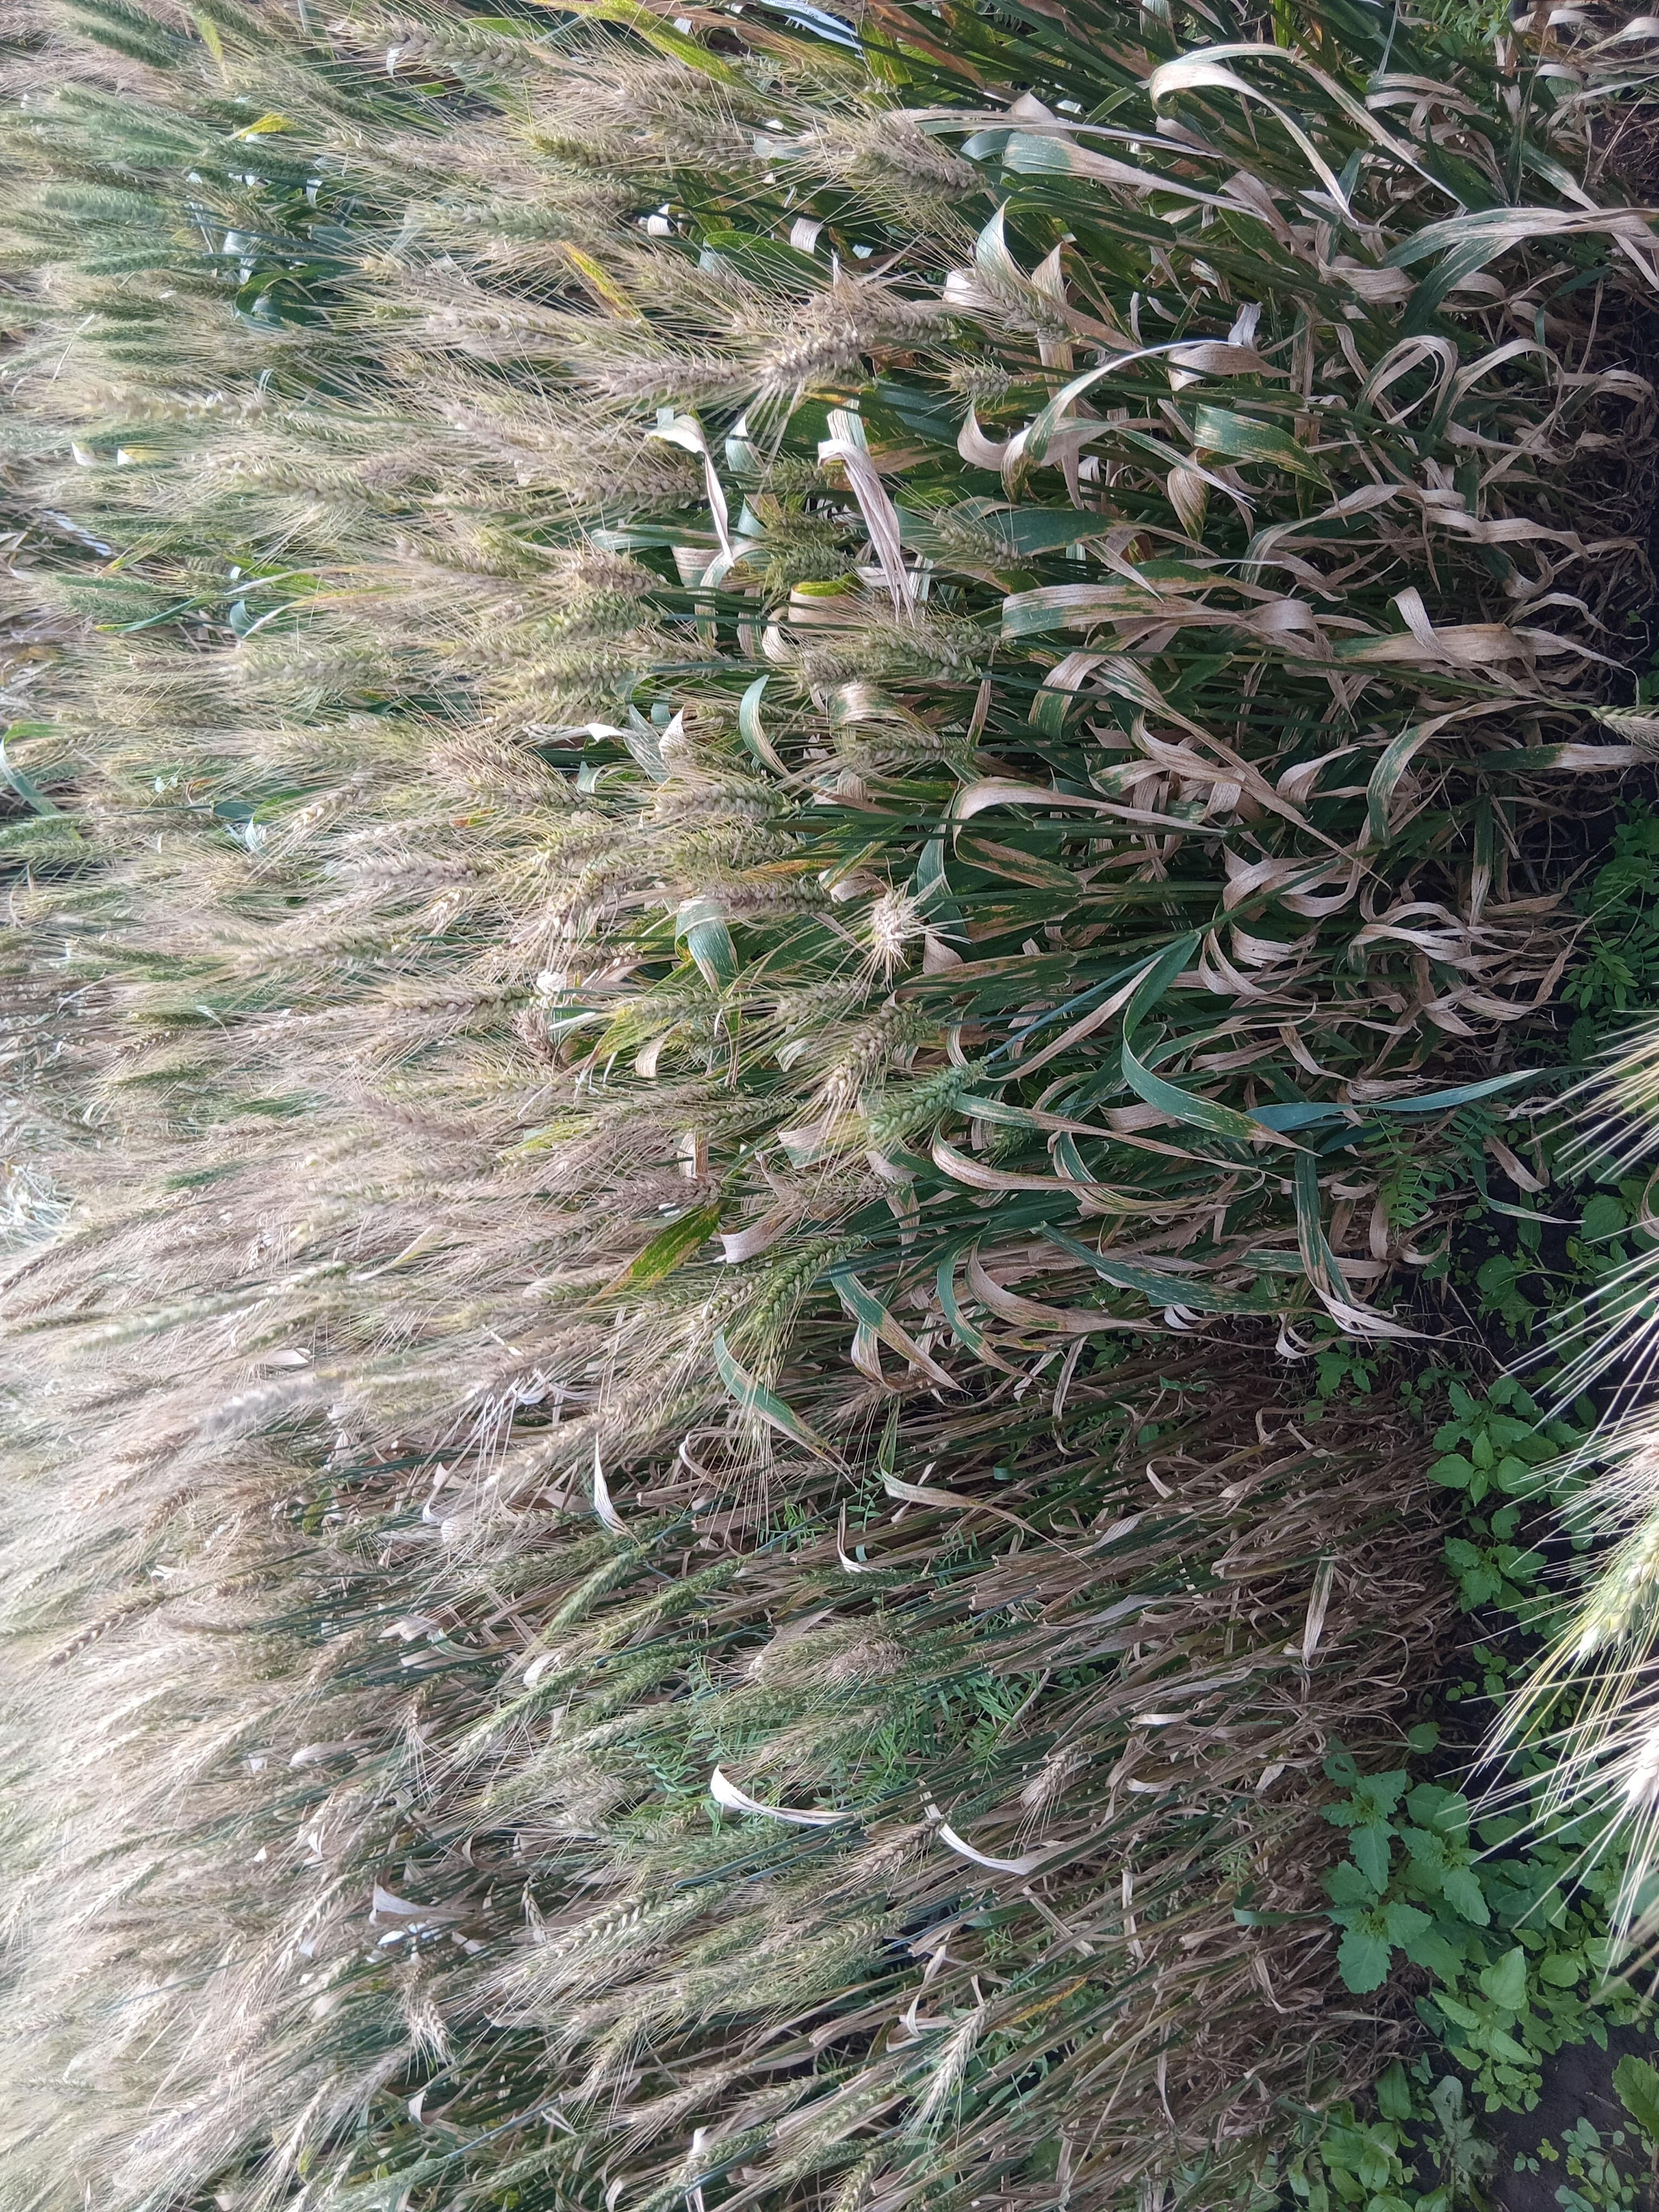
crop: wheat
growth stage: maturity
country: Kenya
